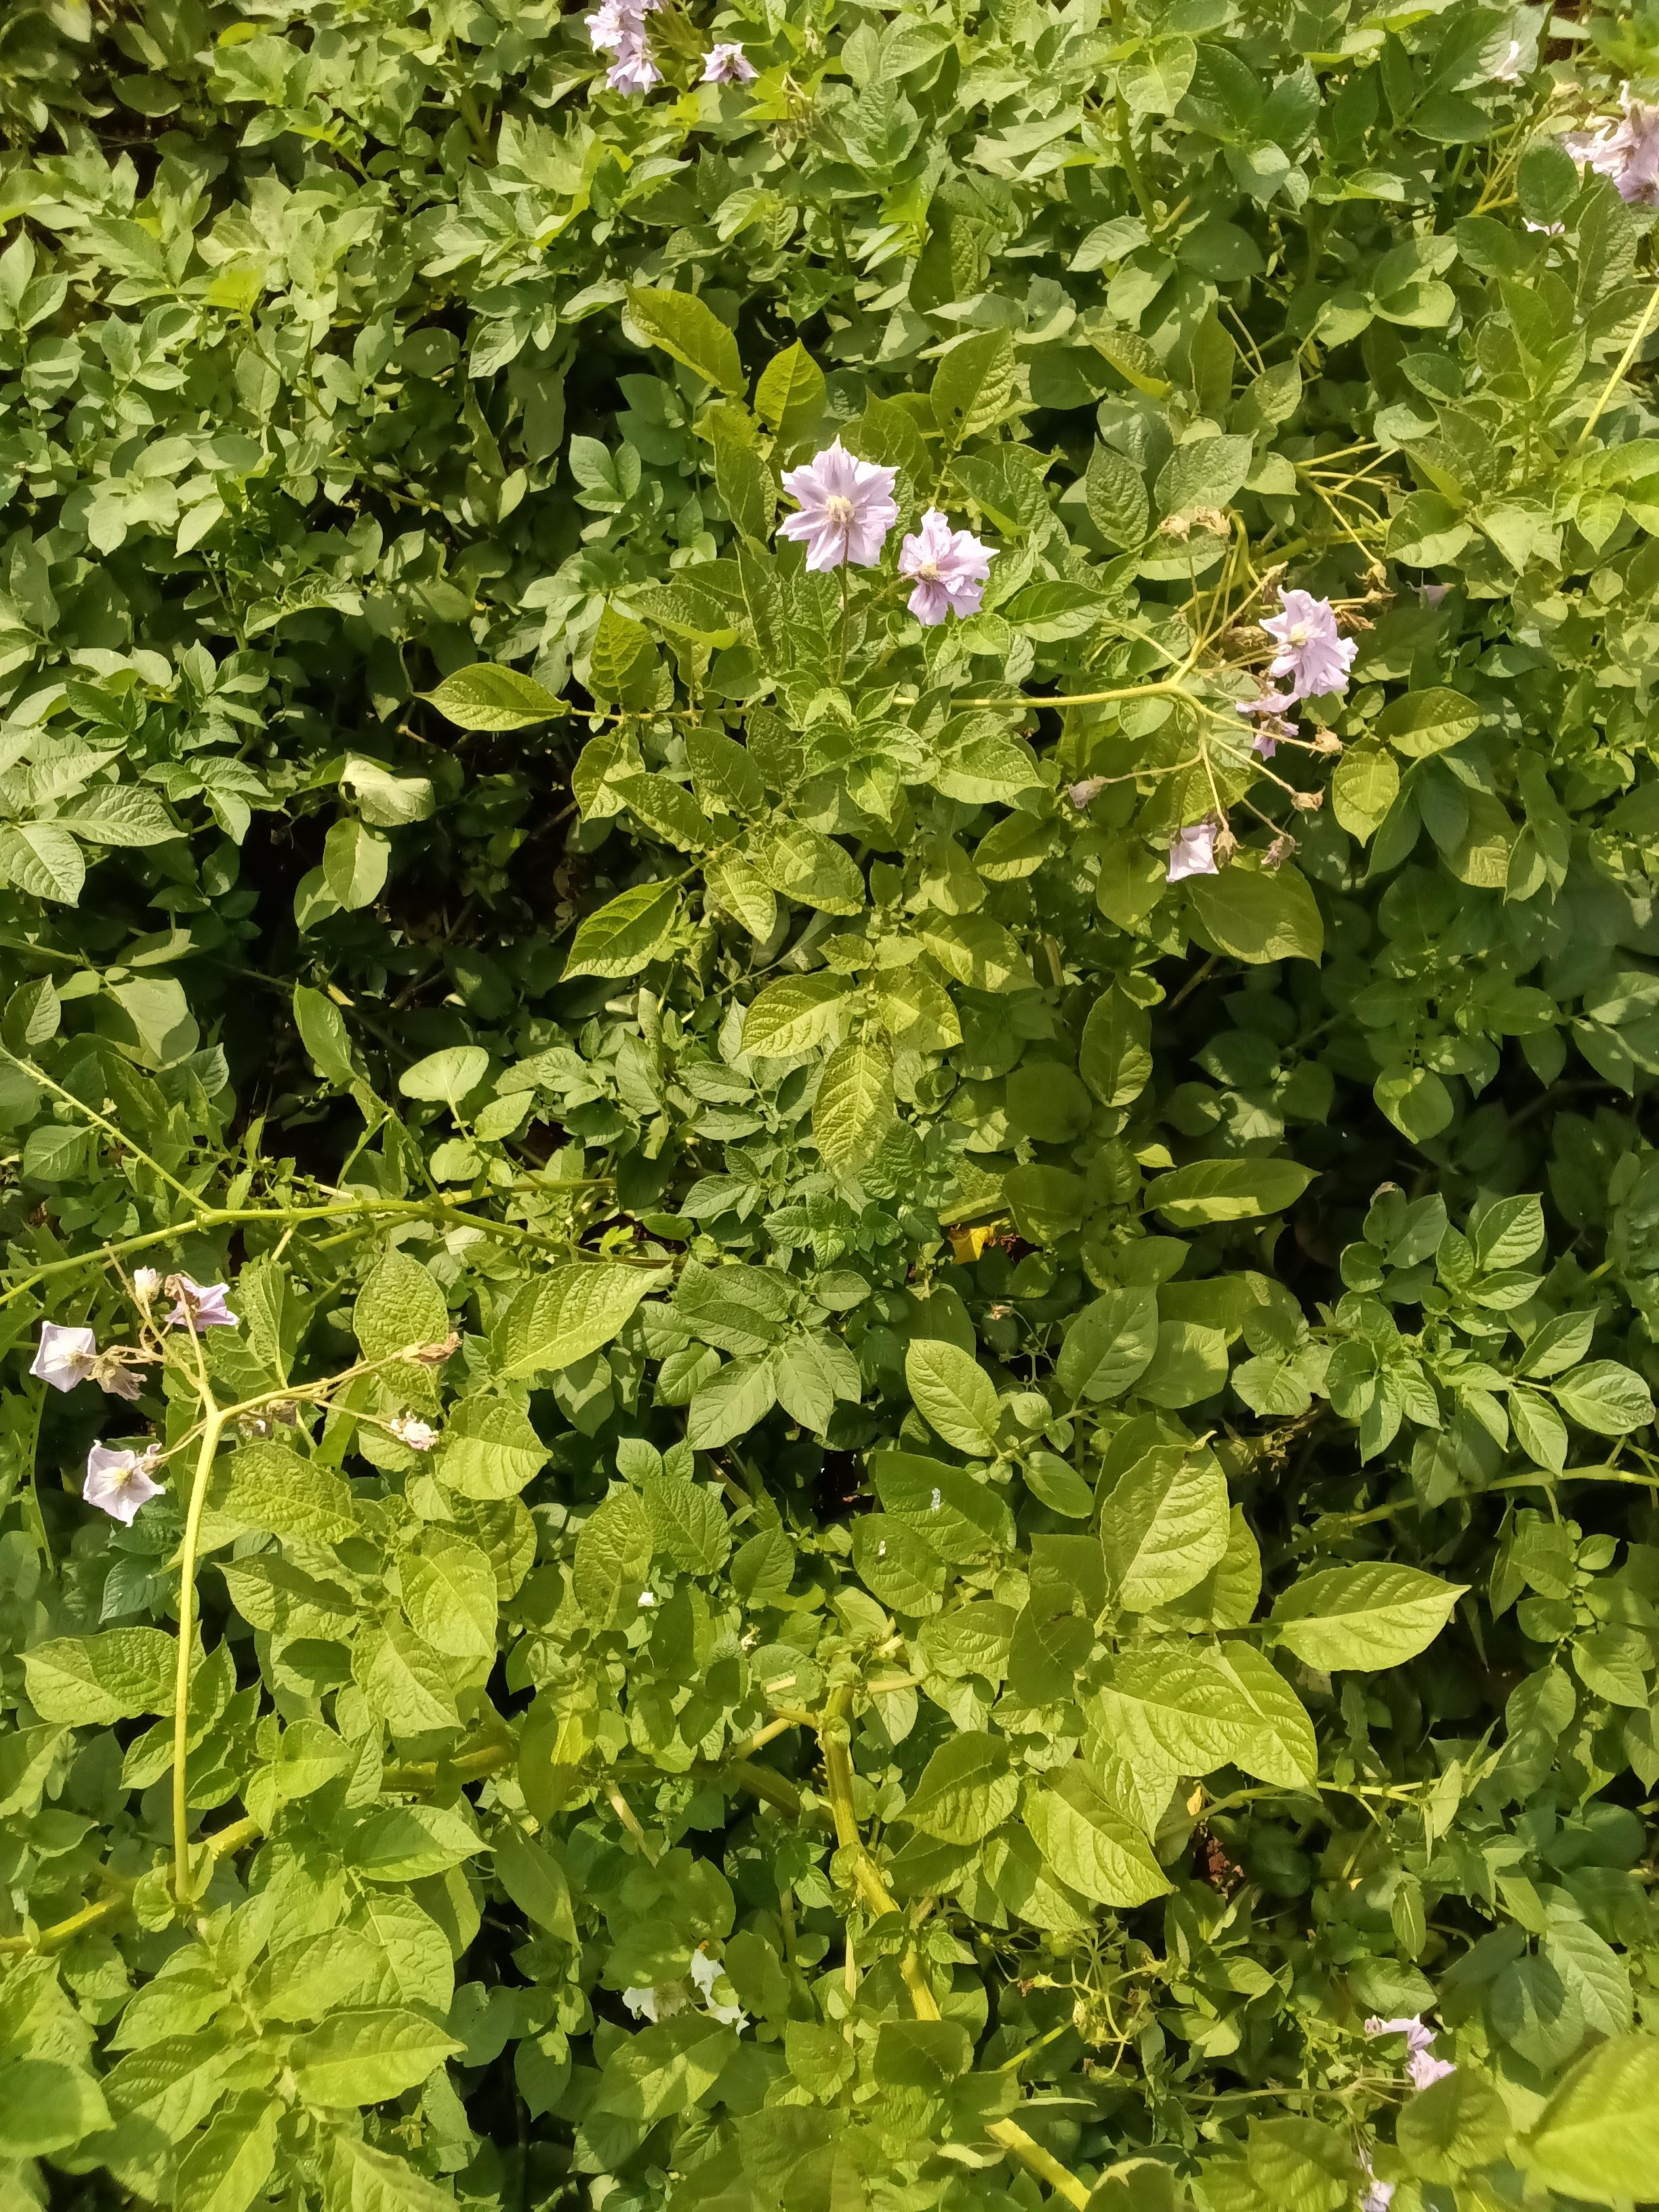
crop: potato
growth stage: maturity
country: Kenya
